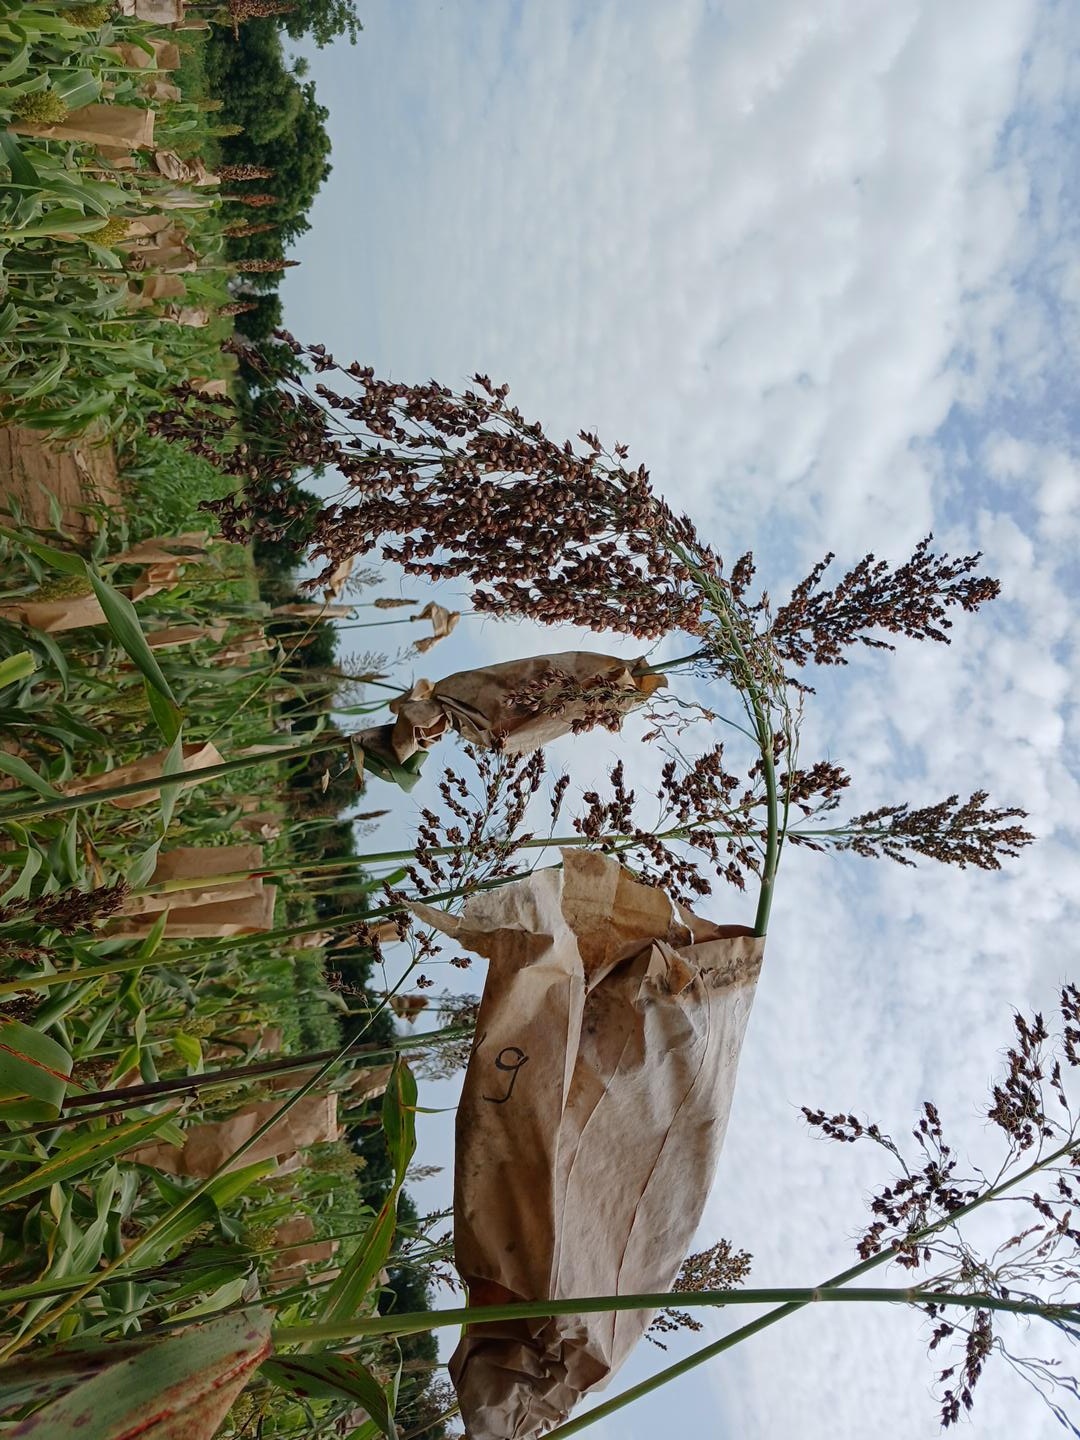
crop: sorghum
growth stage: filling grain
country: Senegal
